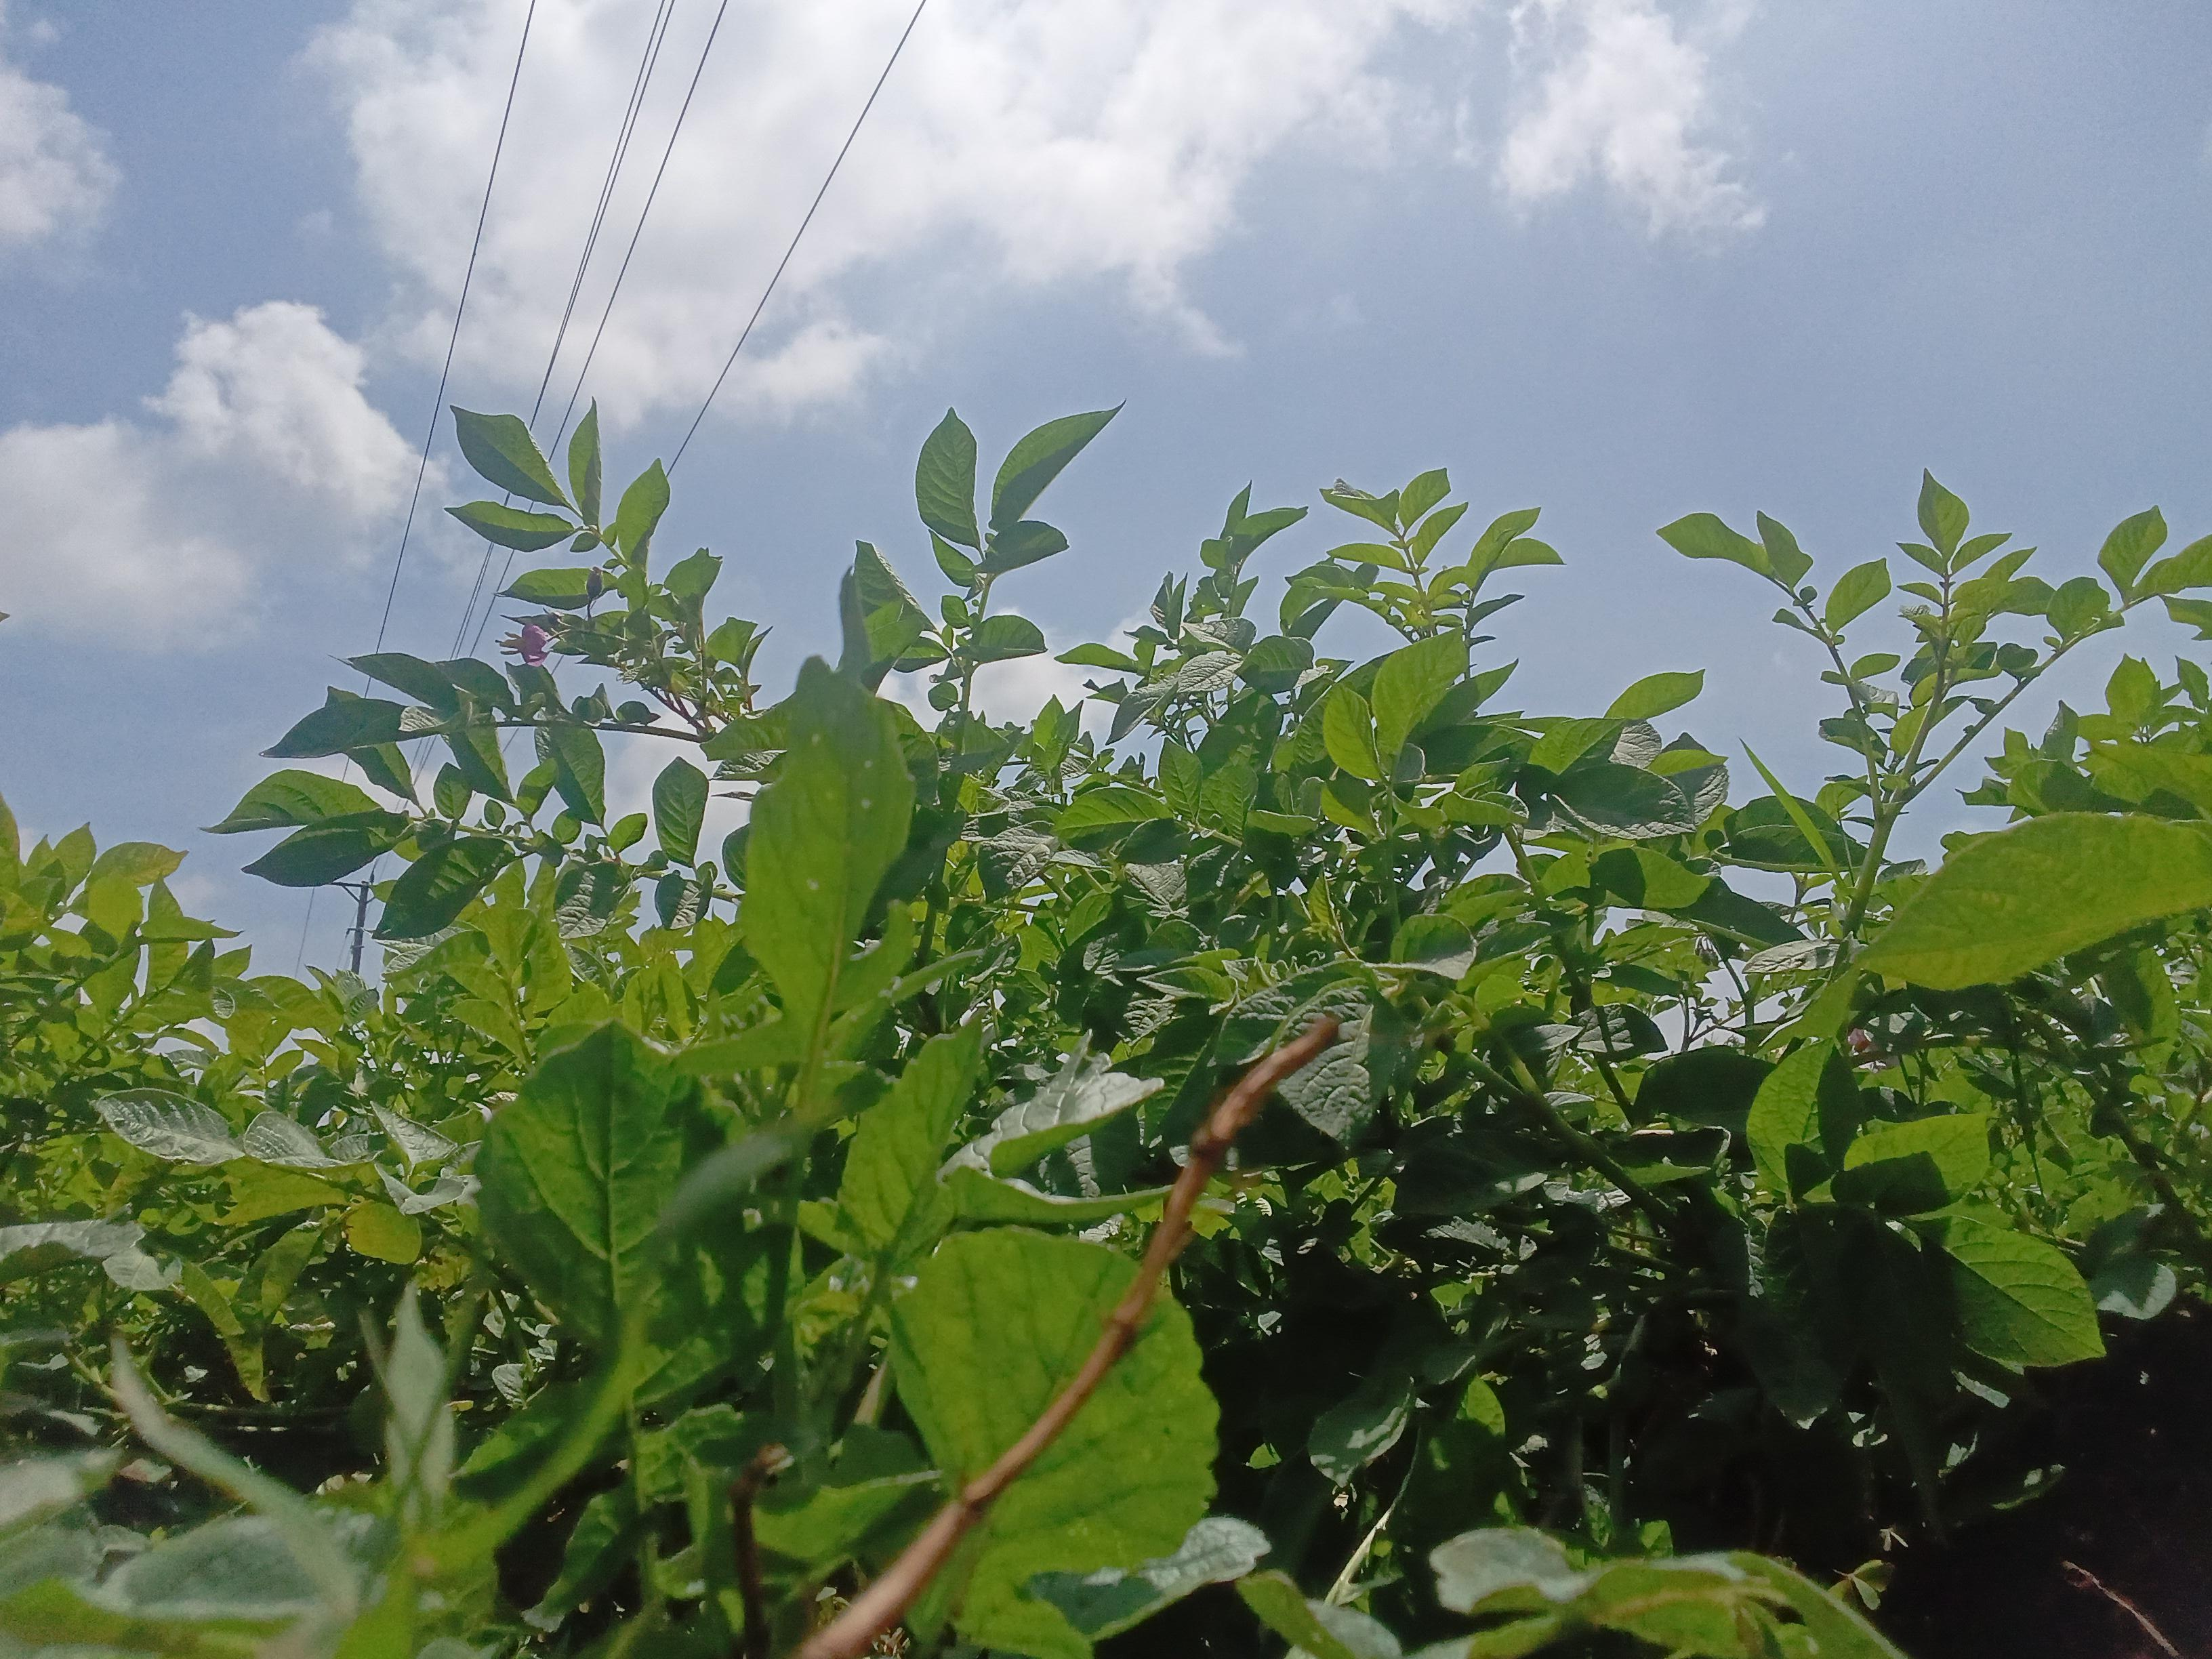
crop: potato
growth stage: flowering
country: Kenya
